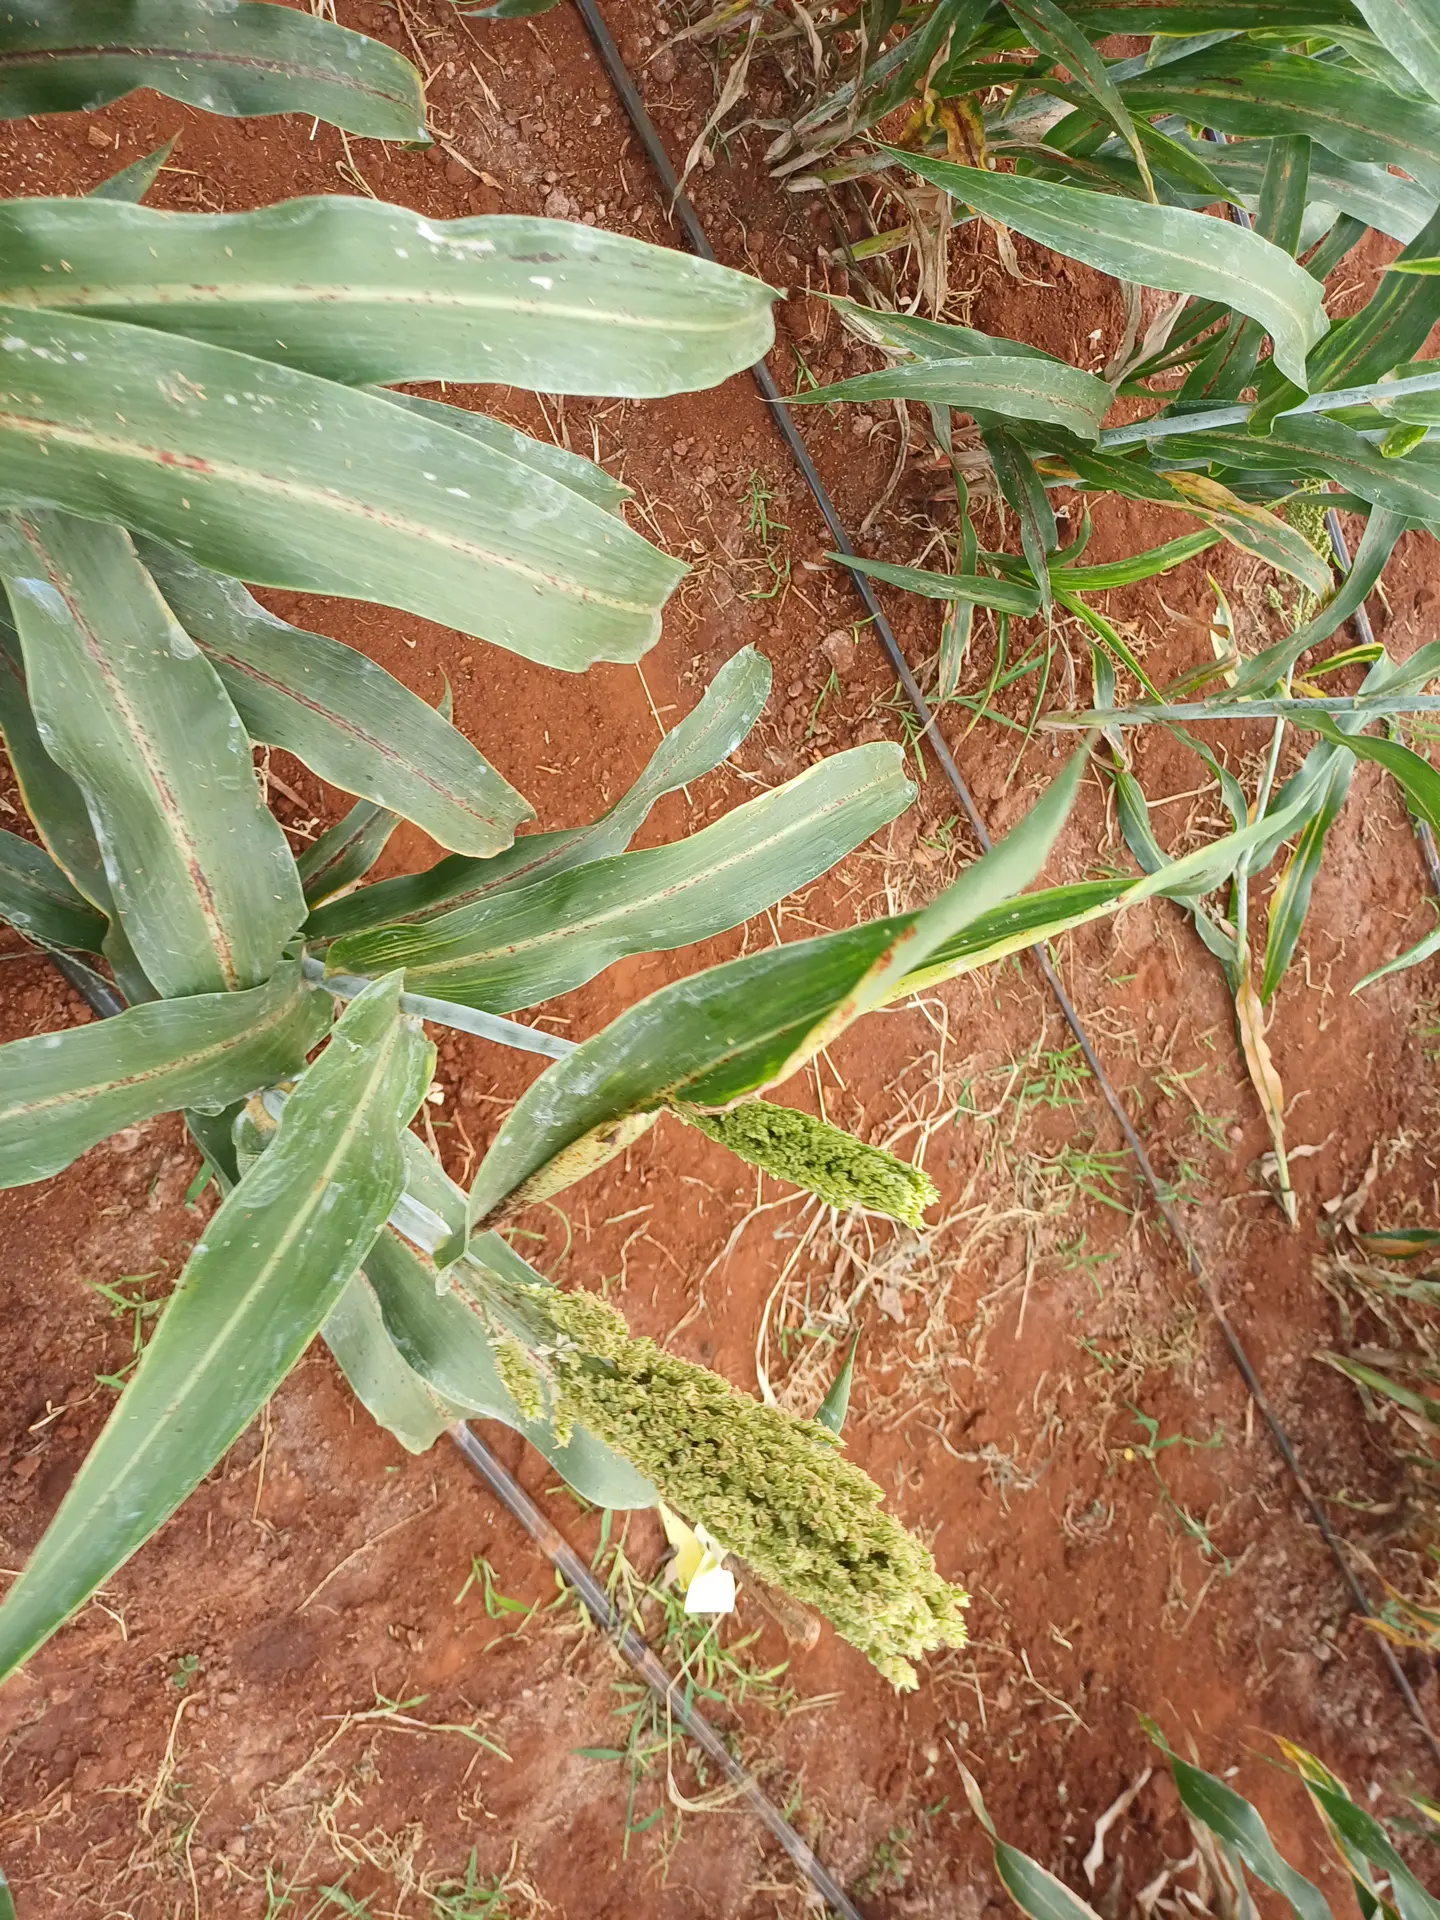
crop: sorghum
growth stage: flowering
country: Kenya
